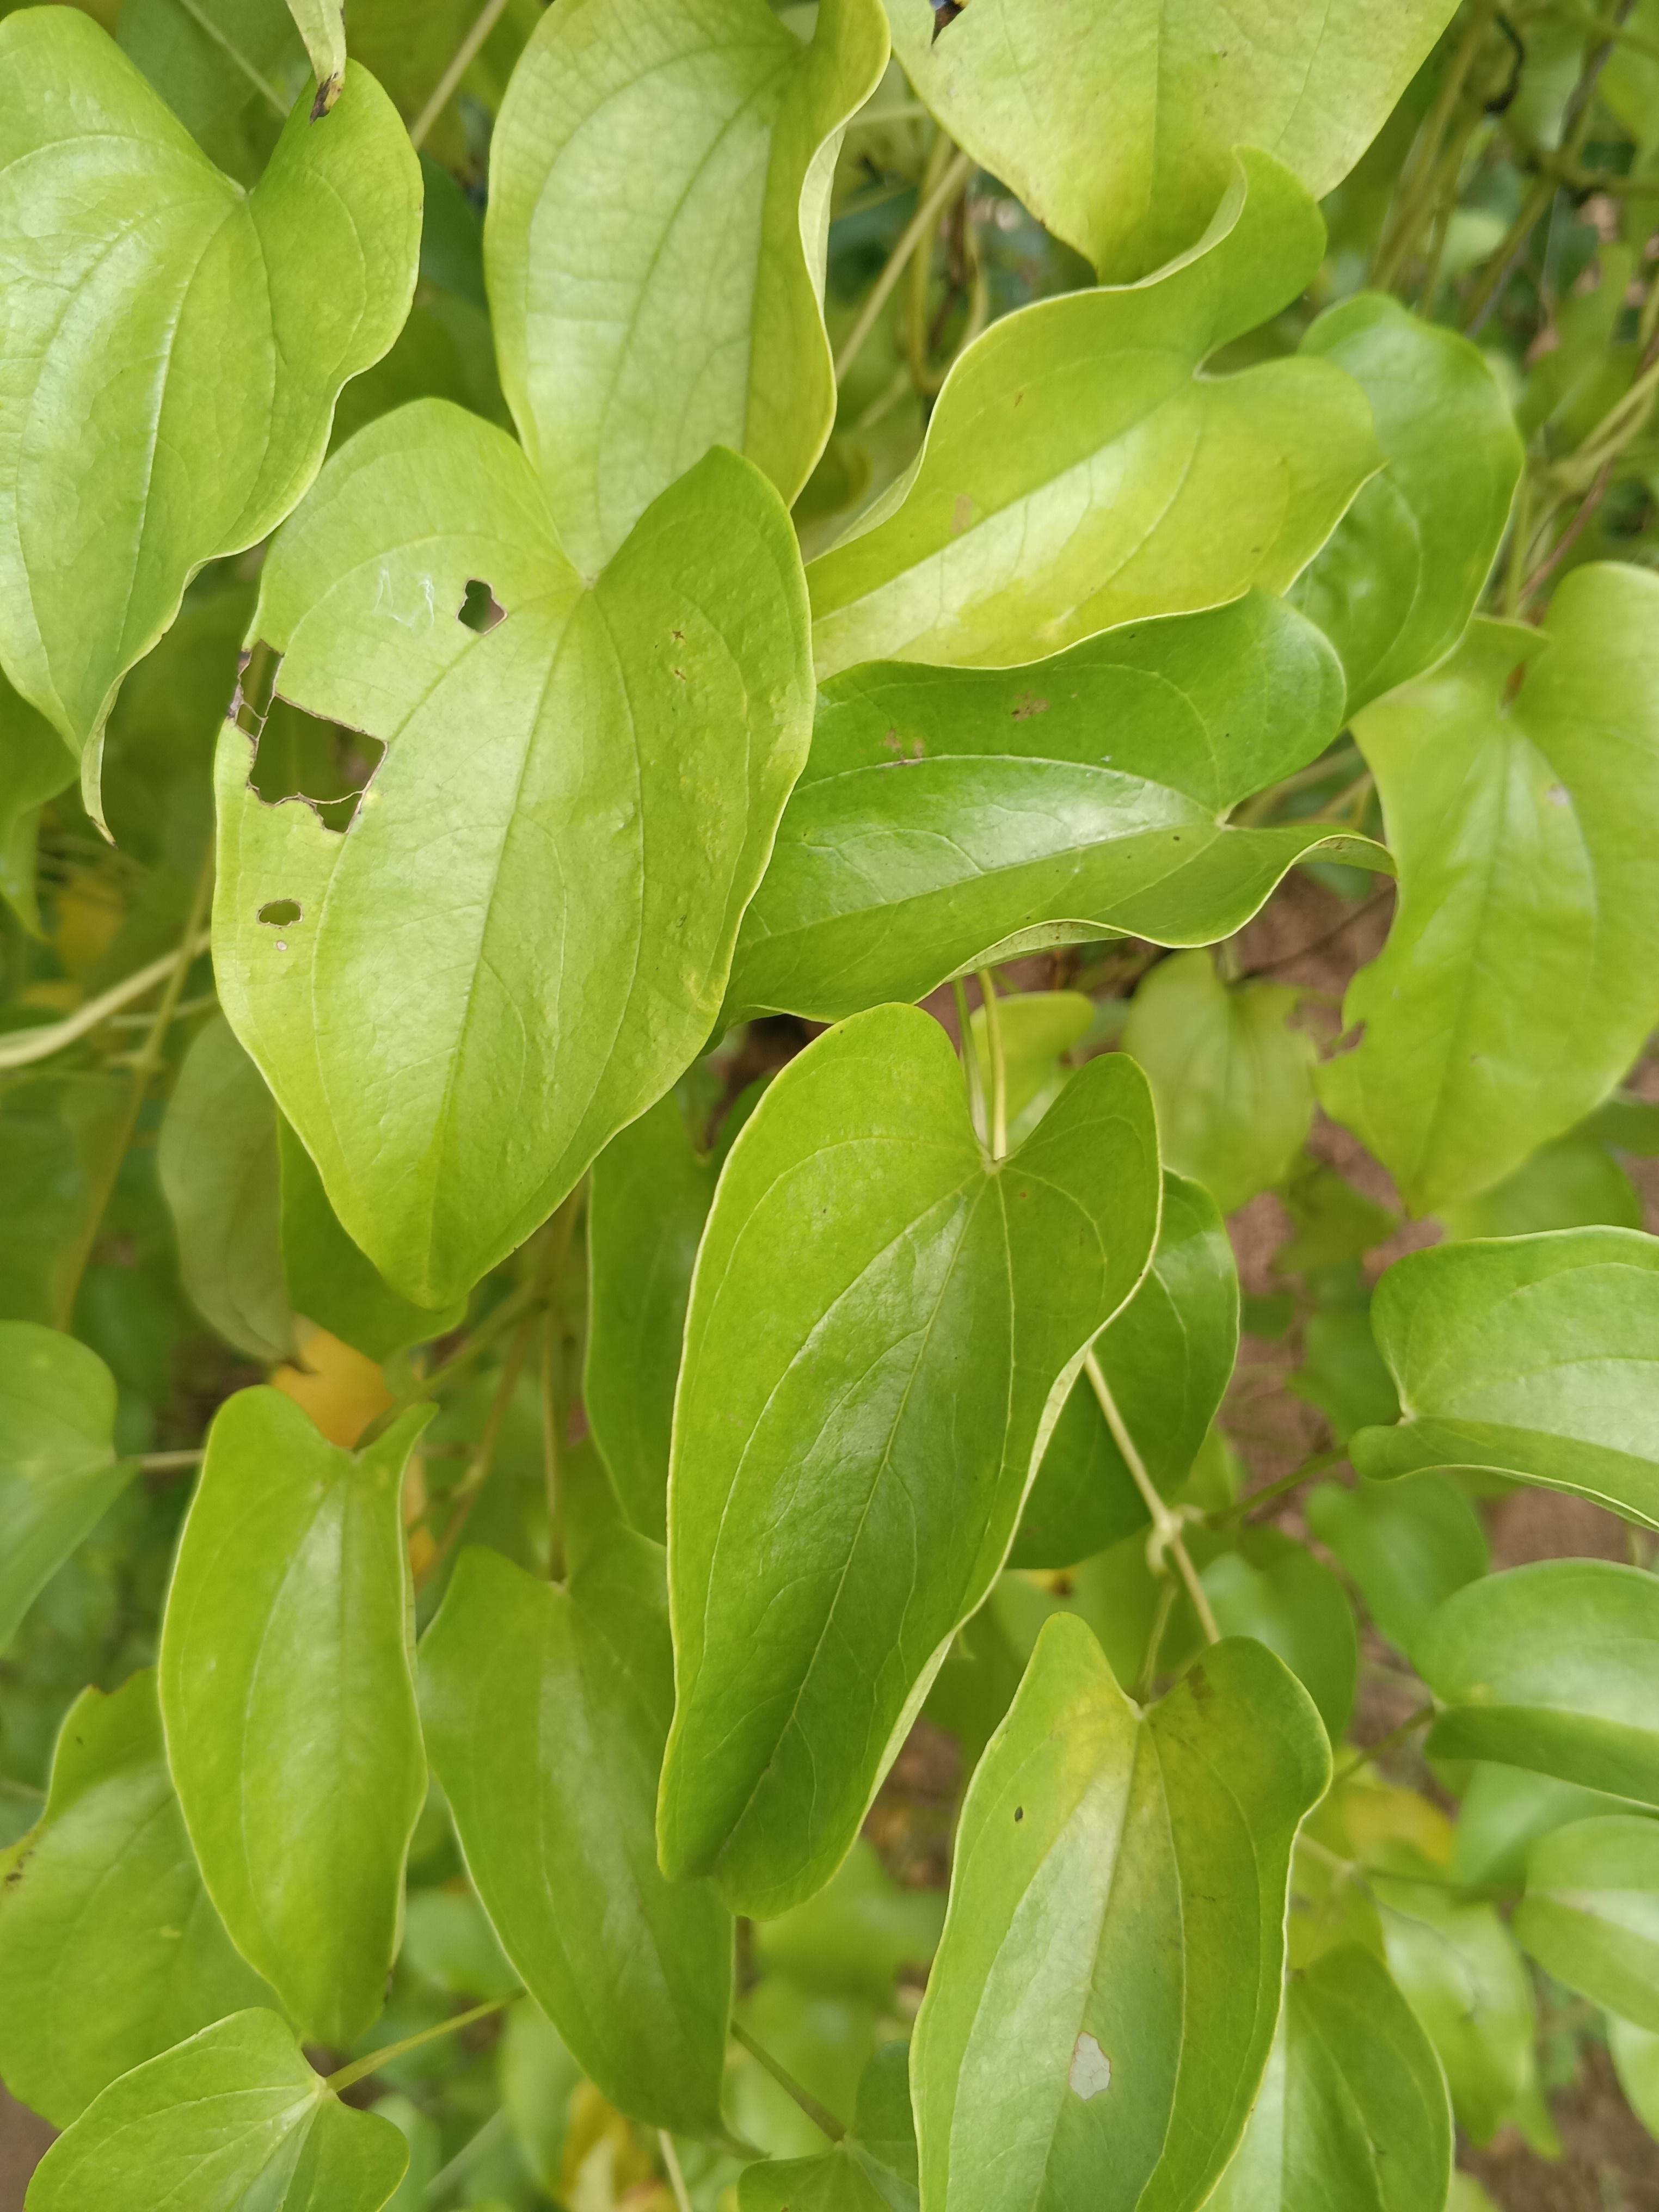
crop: yam
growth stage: vegetative
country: Nigeria
